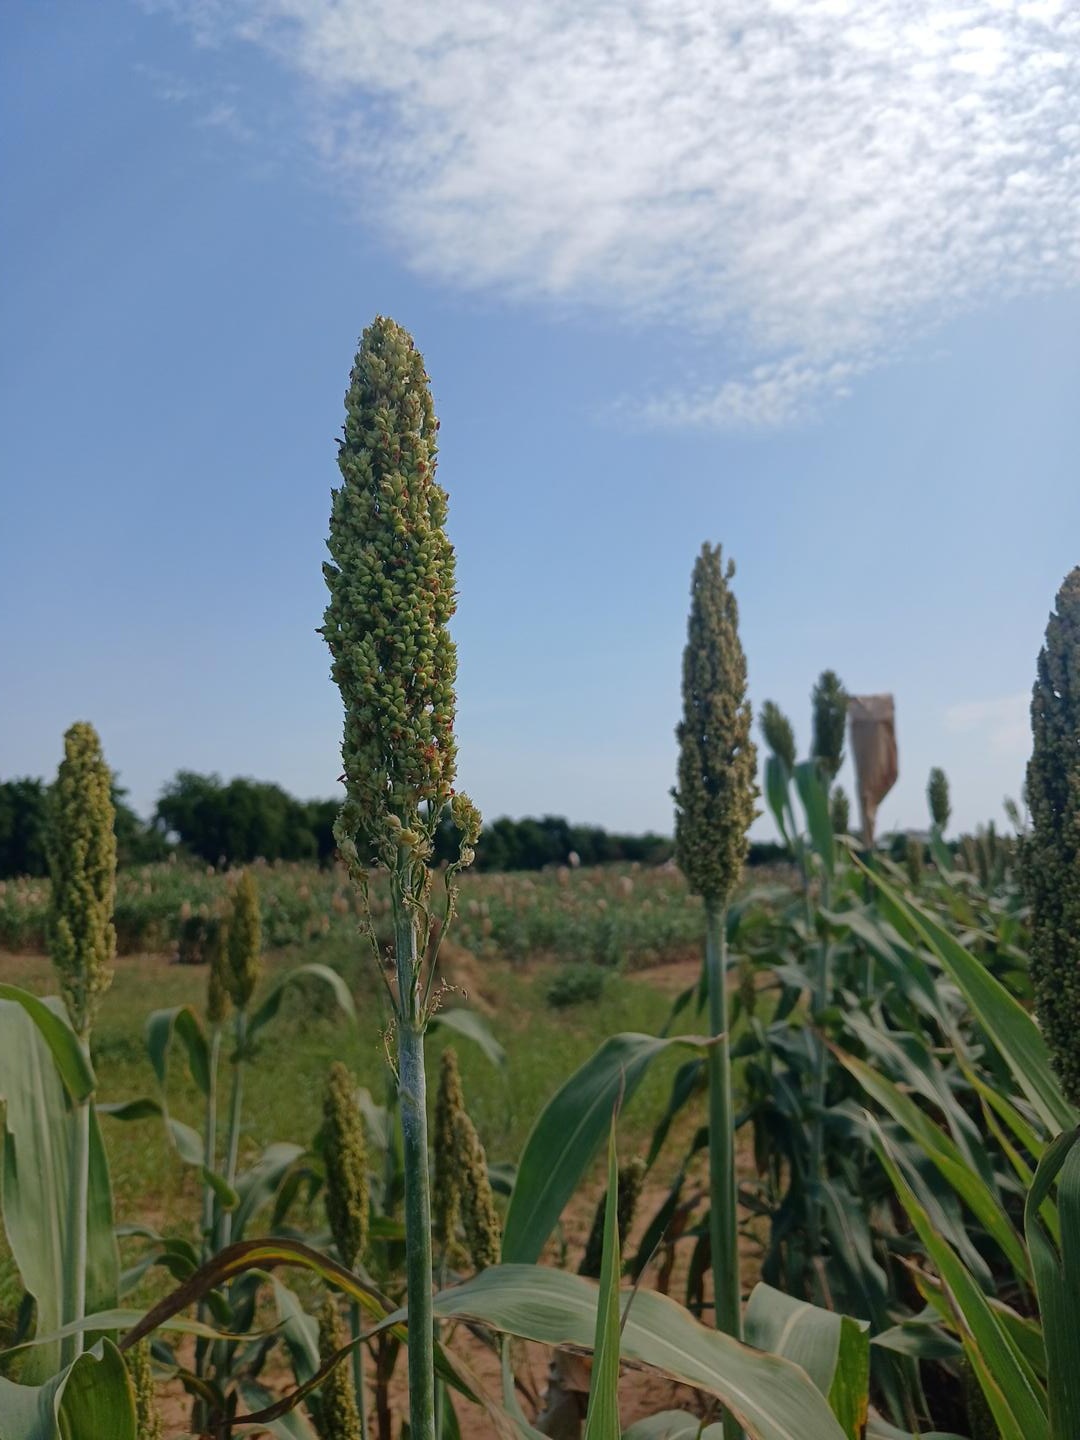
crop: sorghum
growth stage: filling grain
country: Senegal
